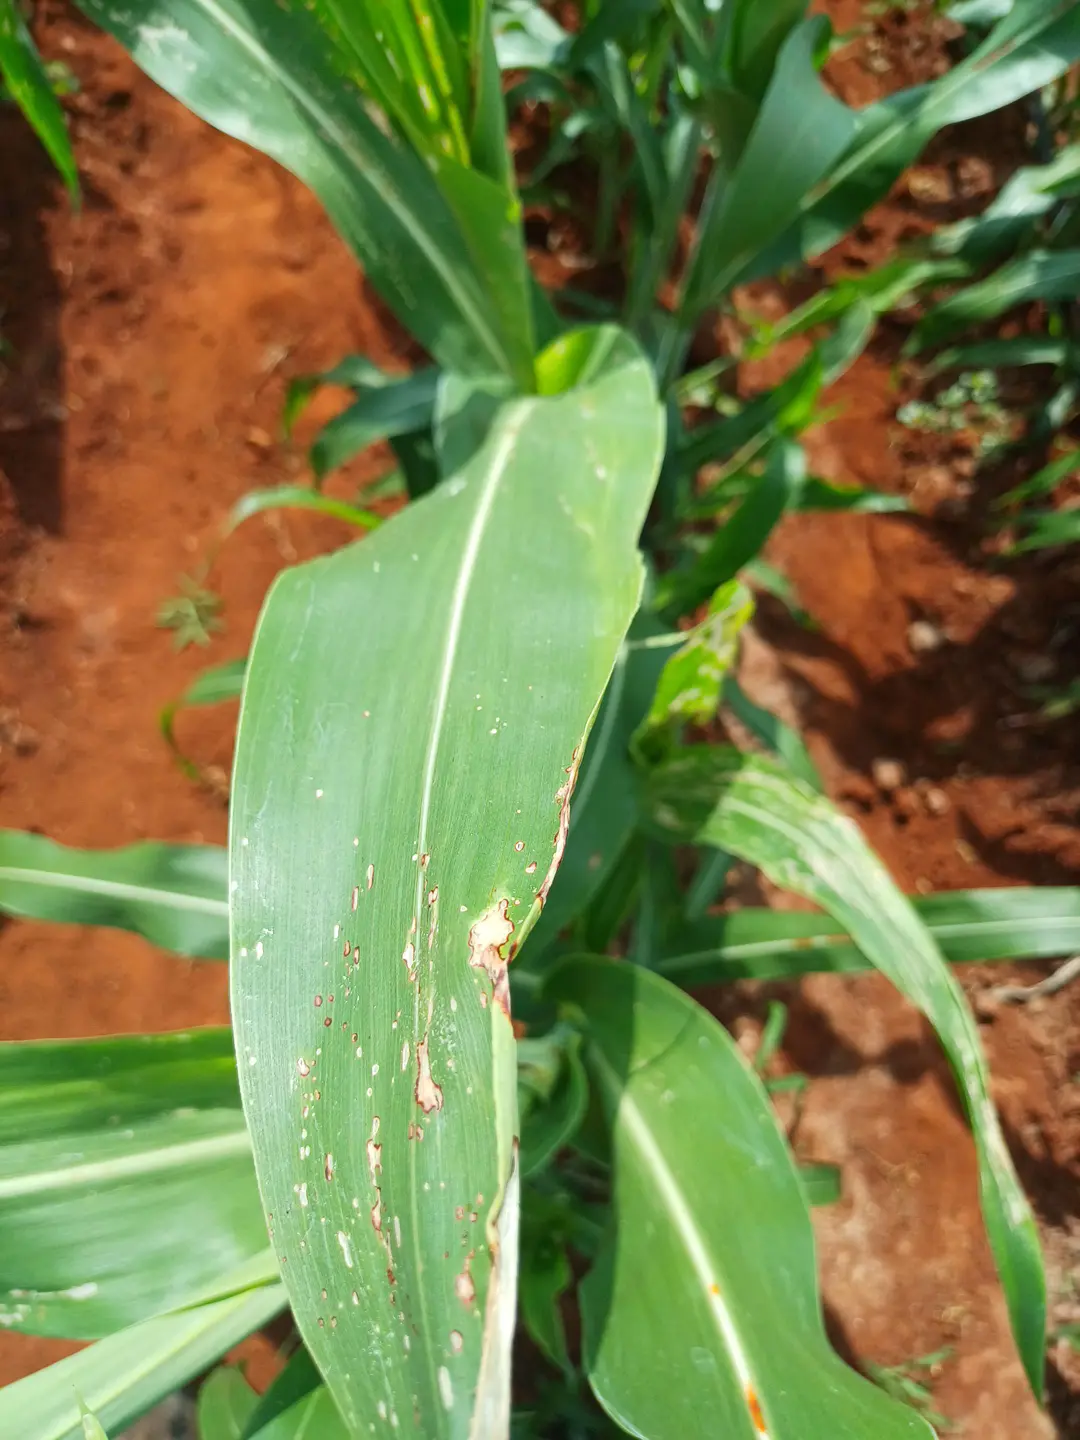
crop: sorghum
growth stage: elongation stem
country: Kenya
